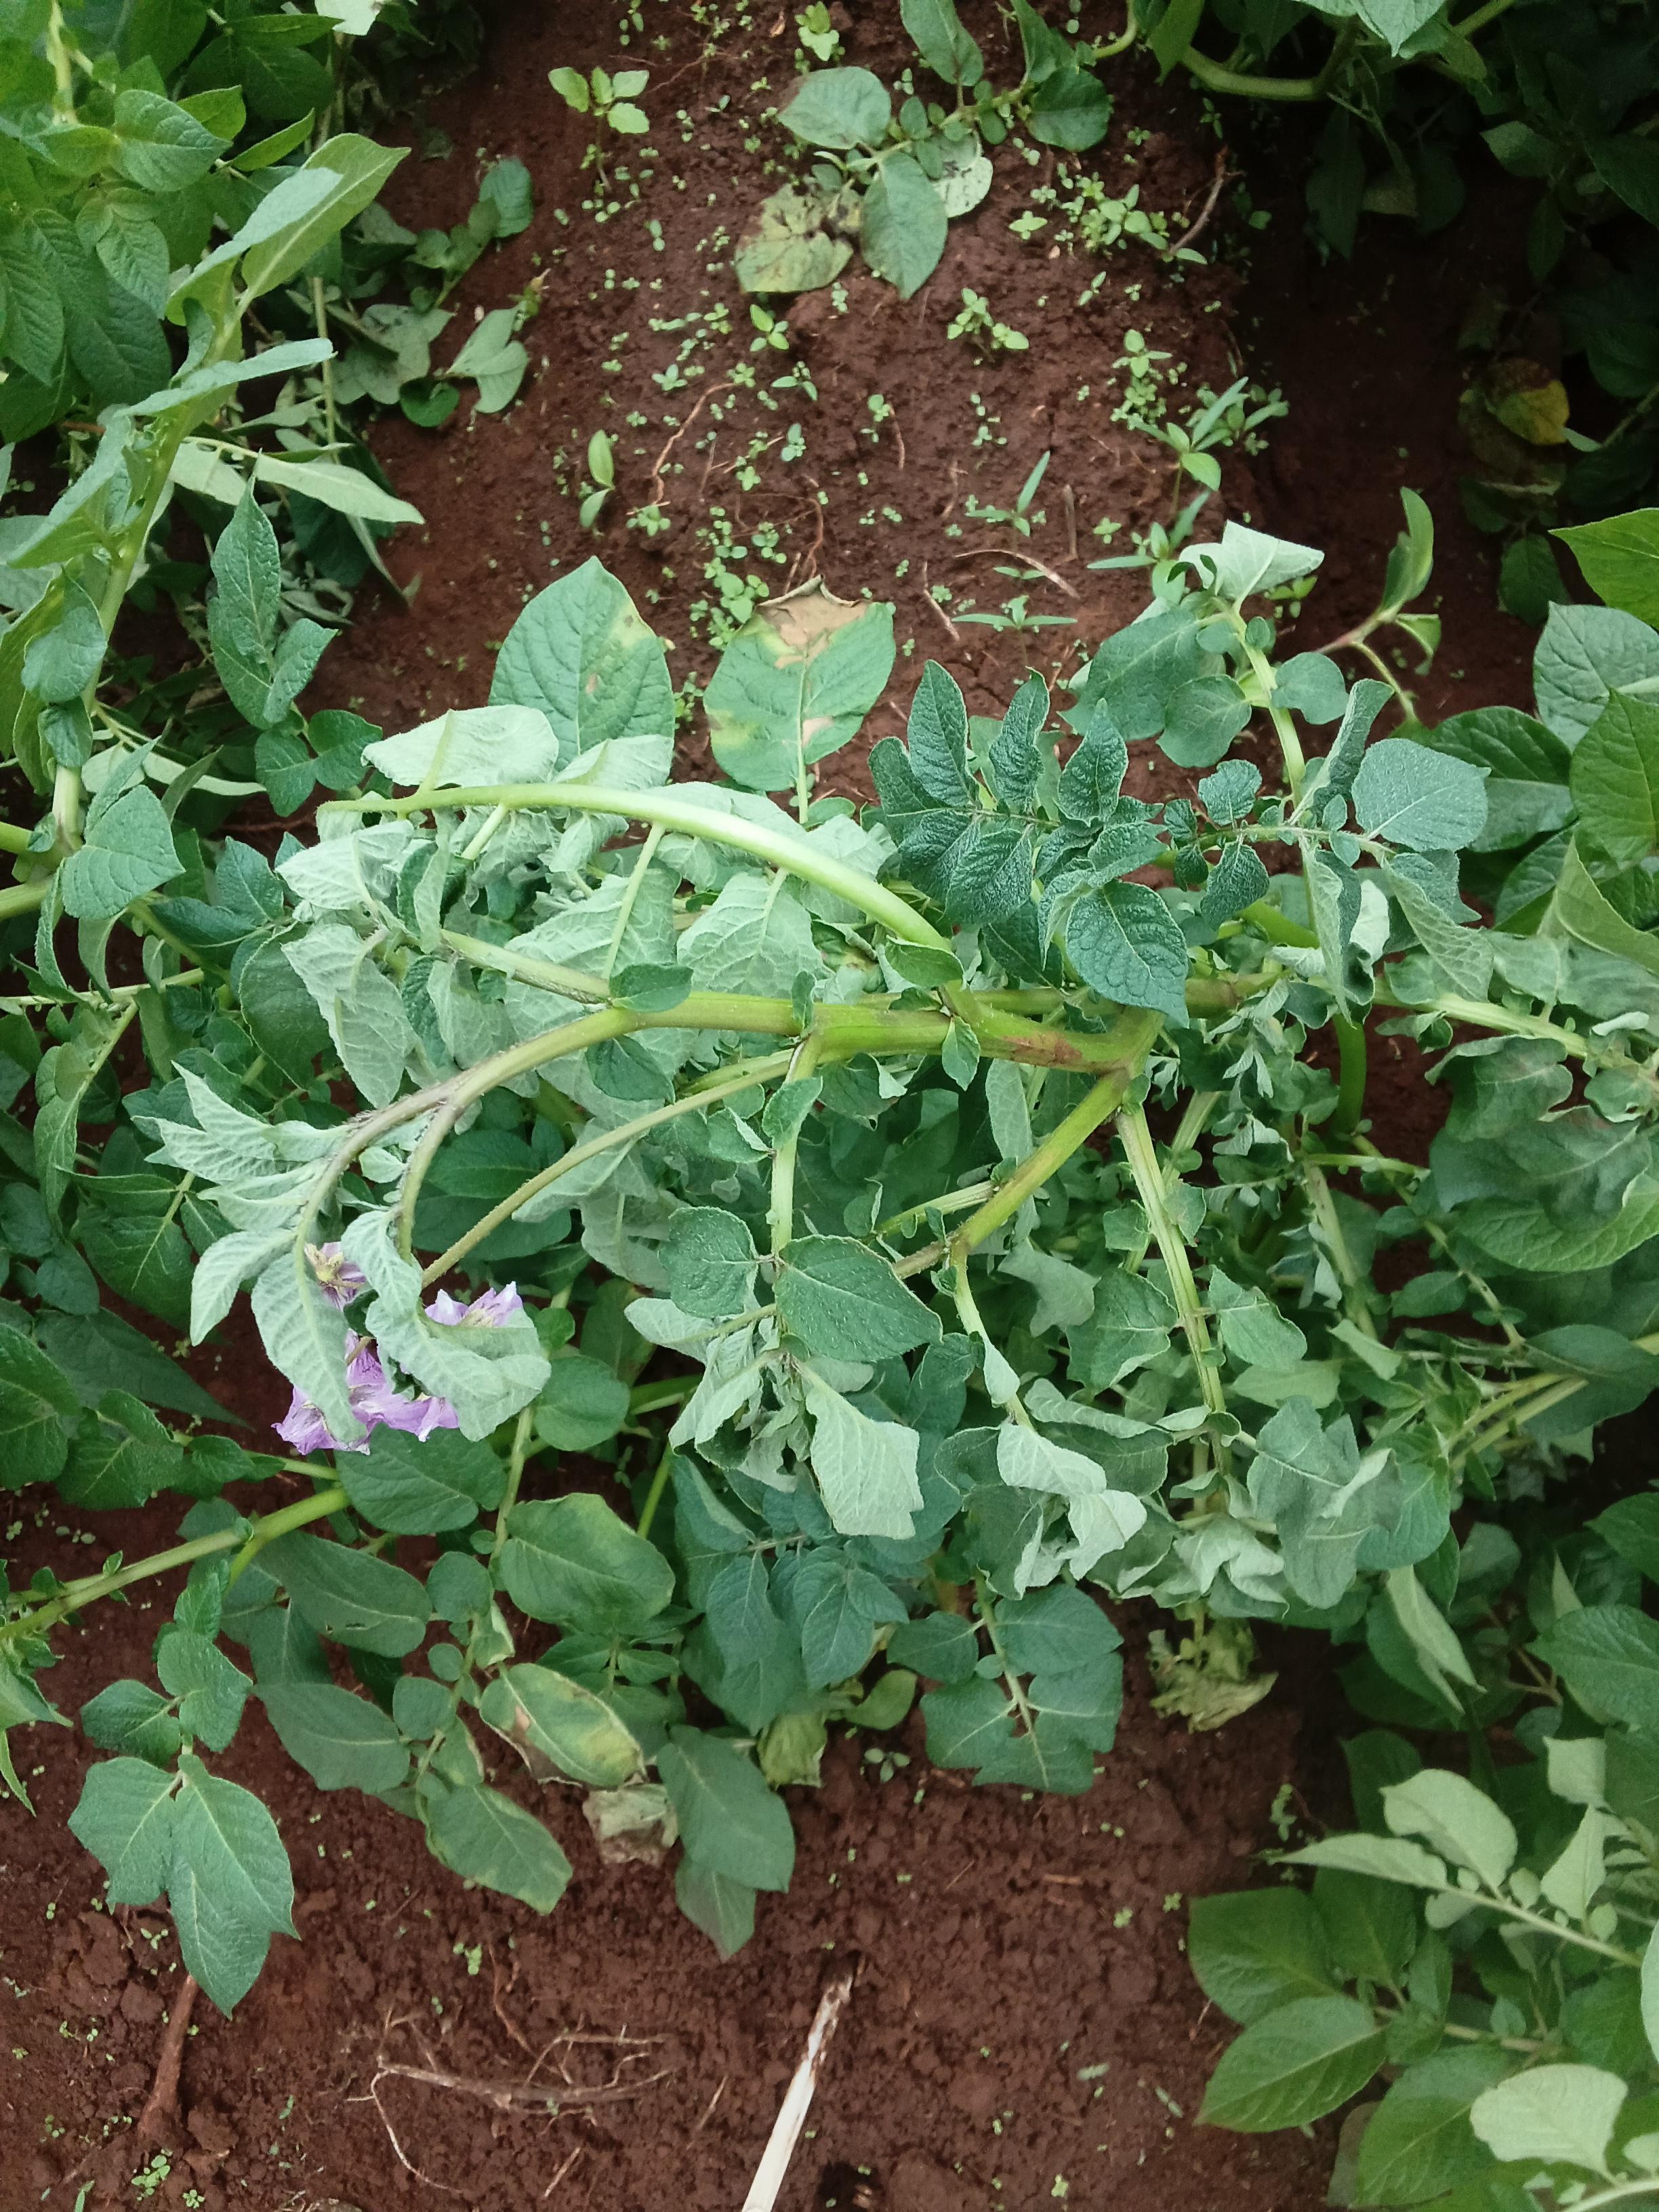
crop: potato
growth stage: flowering
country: Kenya
